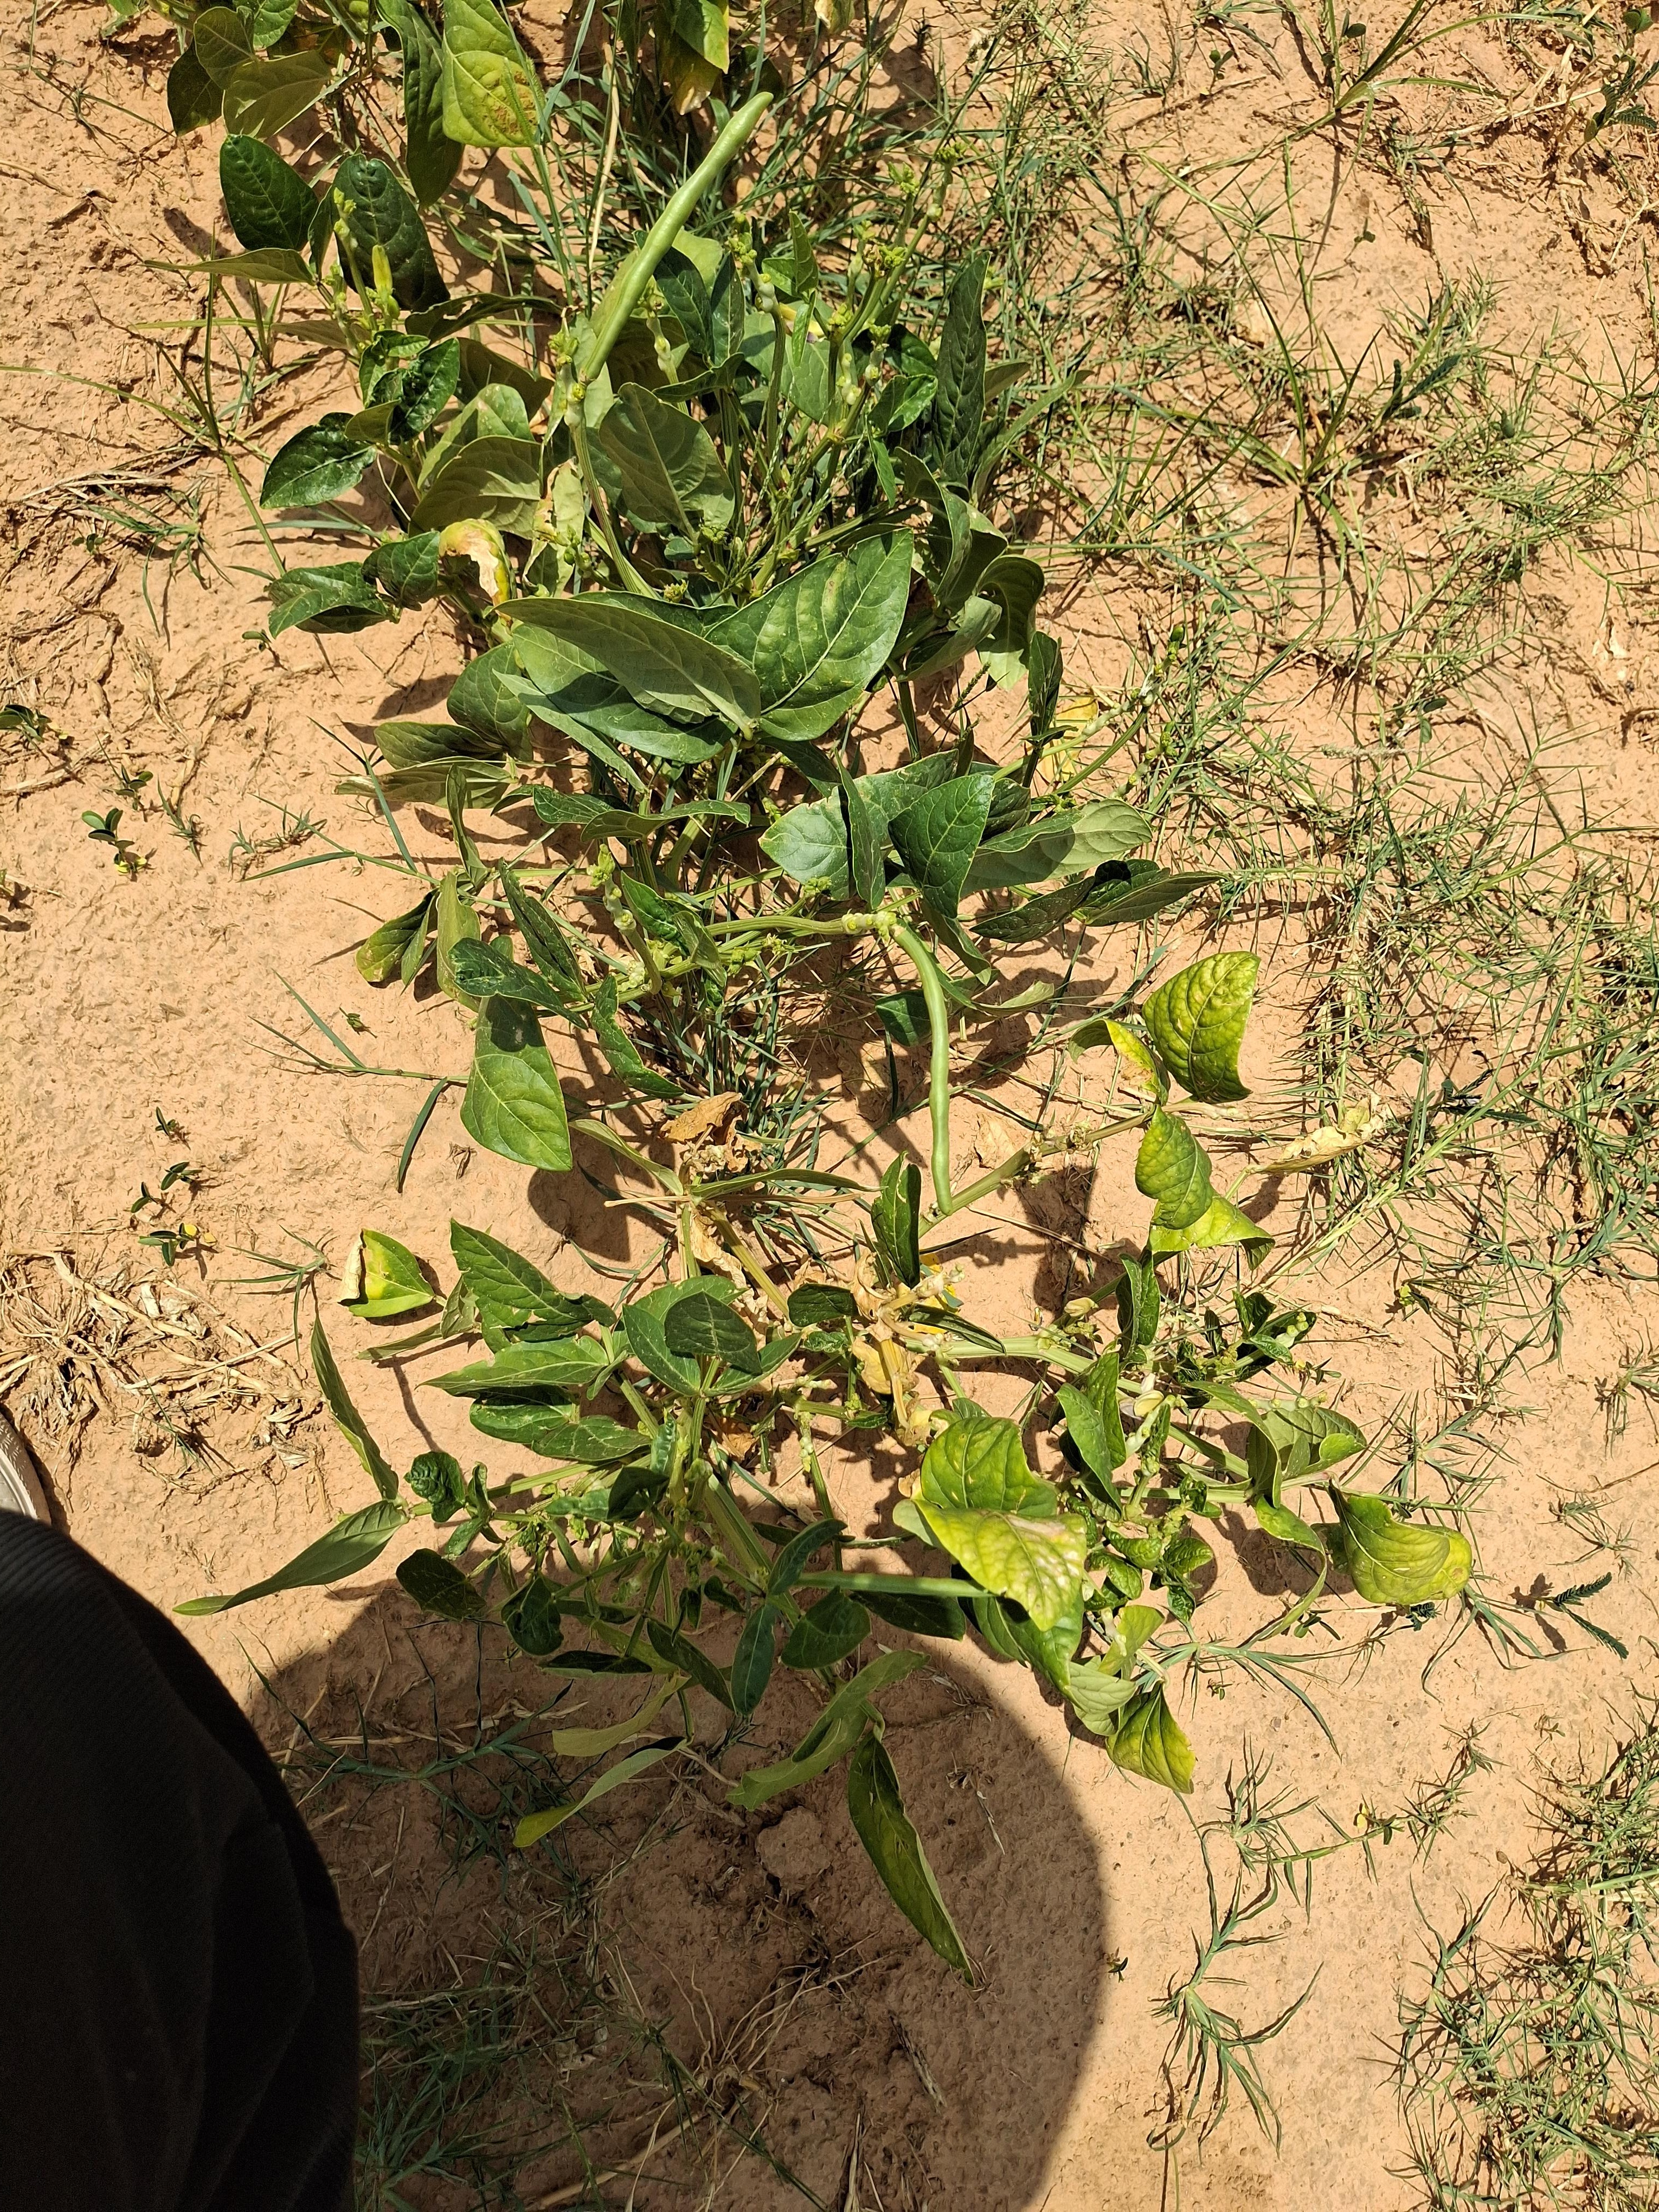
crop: cowpea
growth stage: harvest maturity
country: Nigeria
